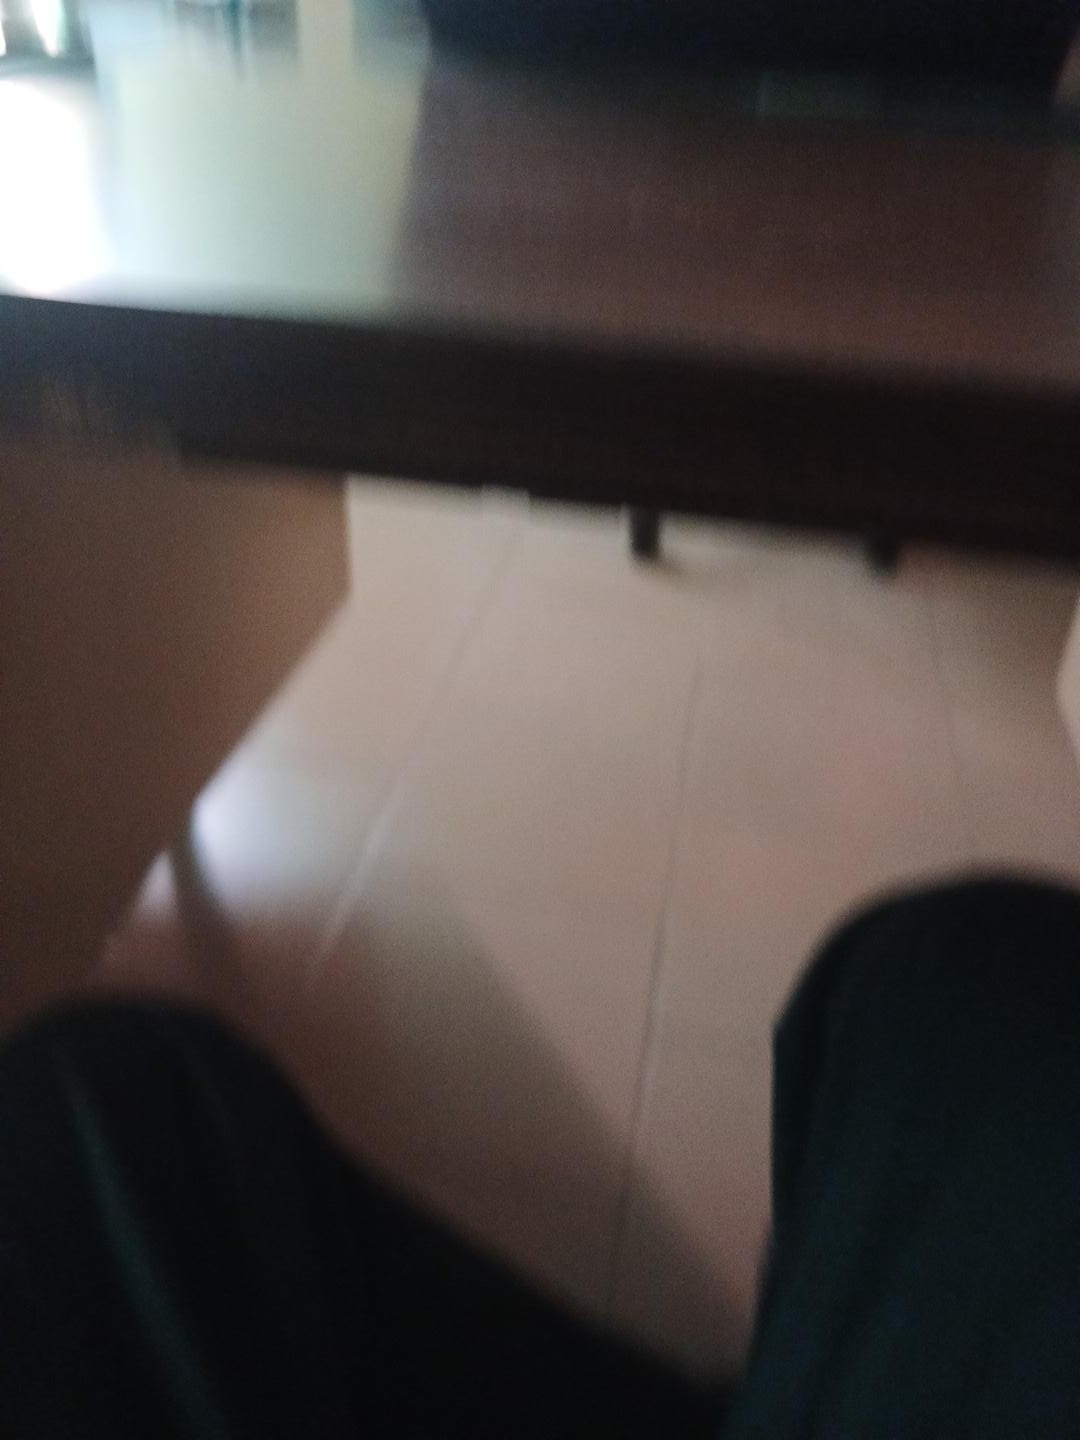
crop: chickpea
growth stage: vegetative
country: Senegal
